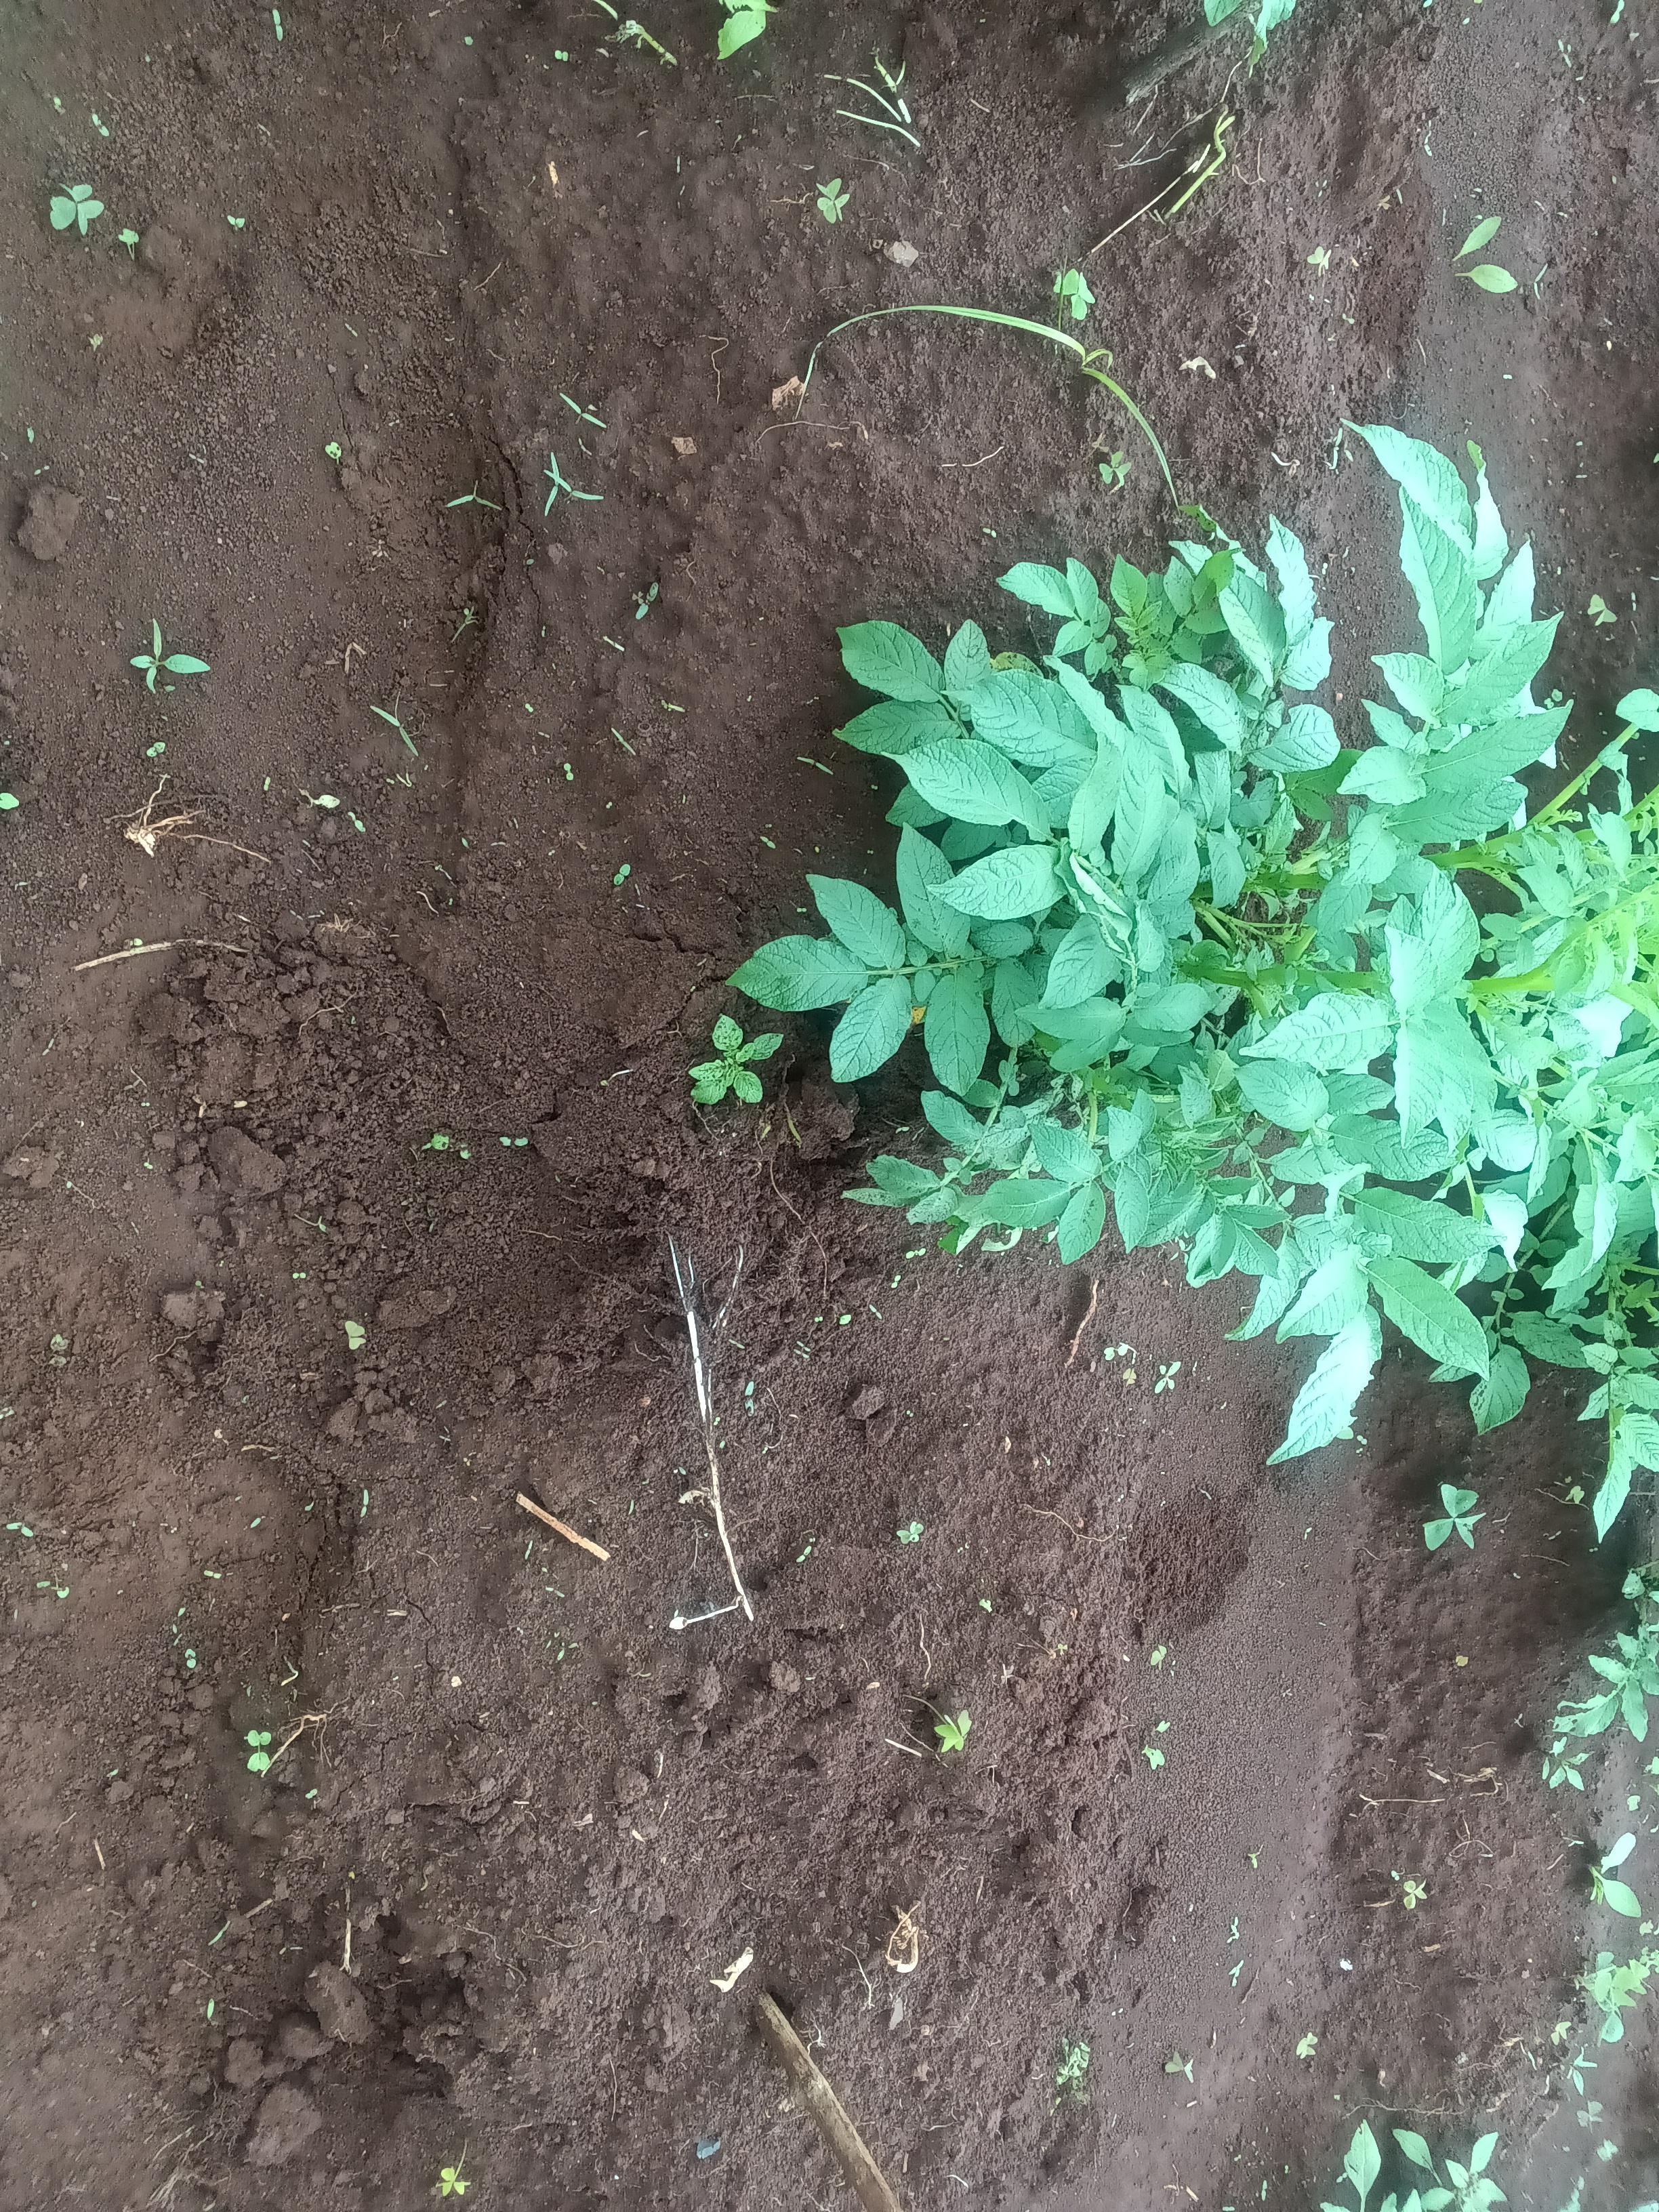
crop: potato
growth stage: flowering
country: Kenya
